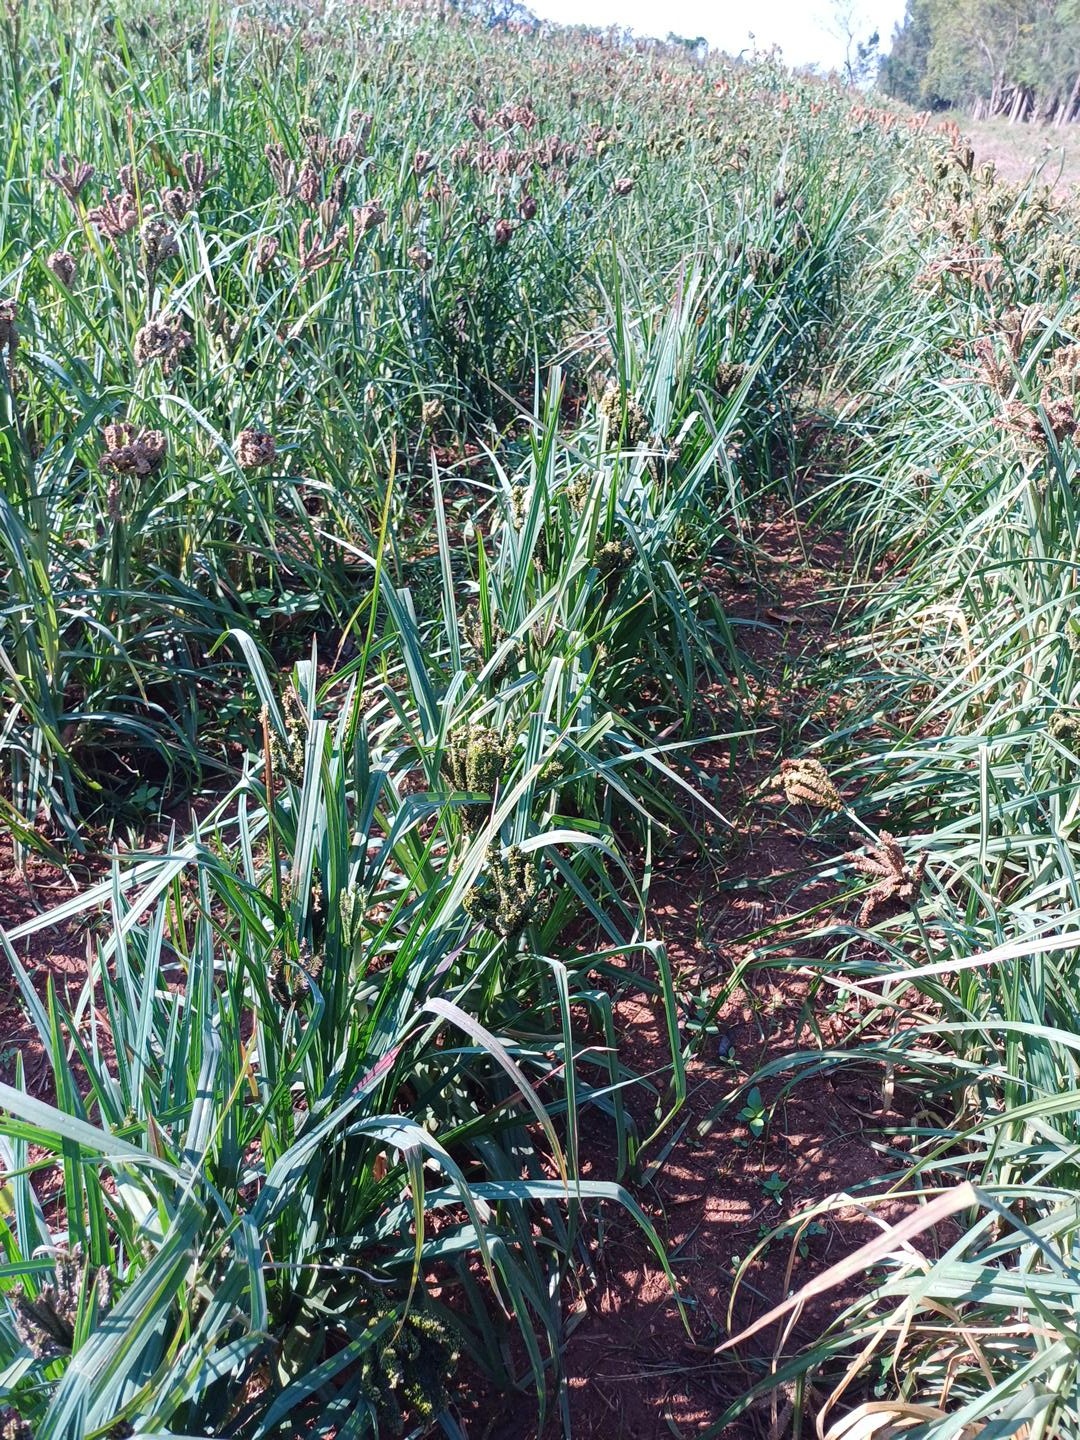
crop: finger millet
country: Kenya
